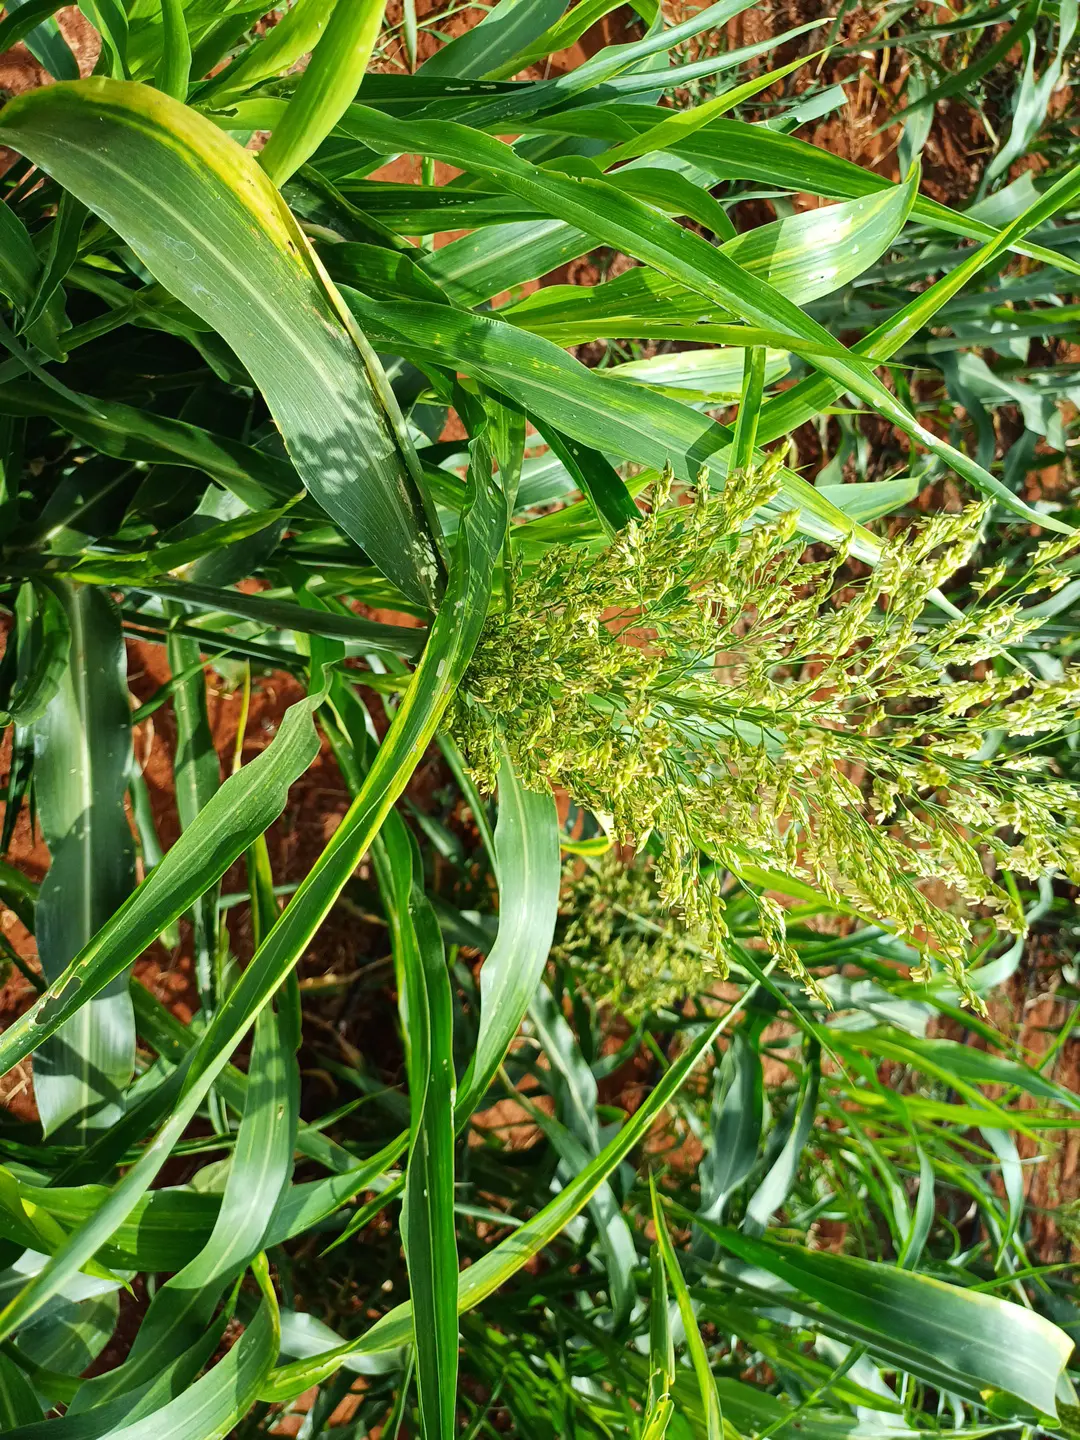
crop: sorghum
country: Kenya
